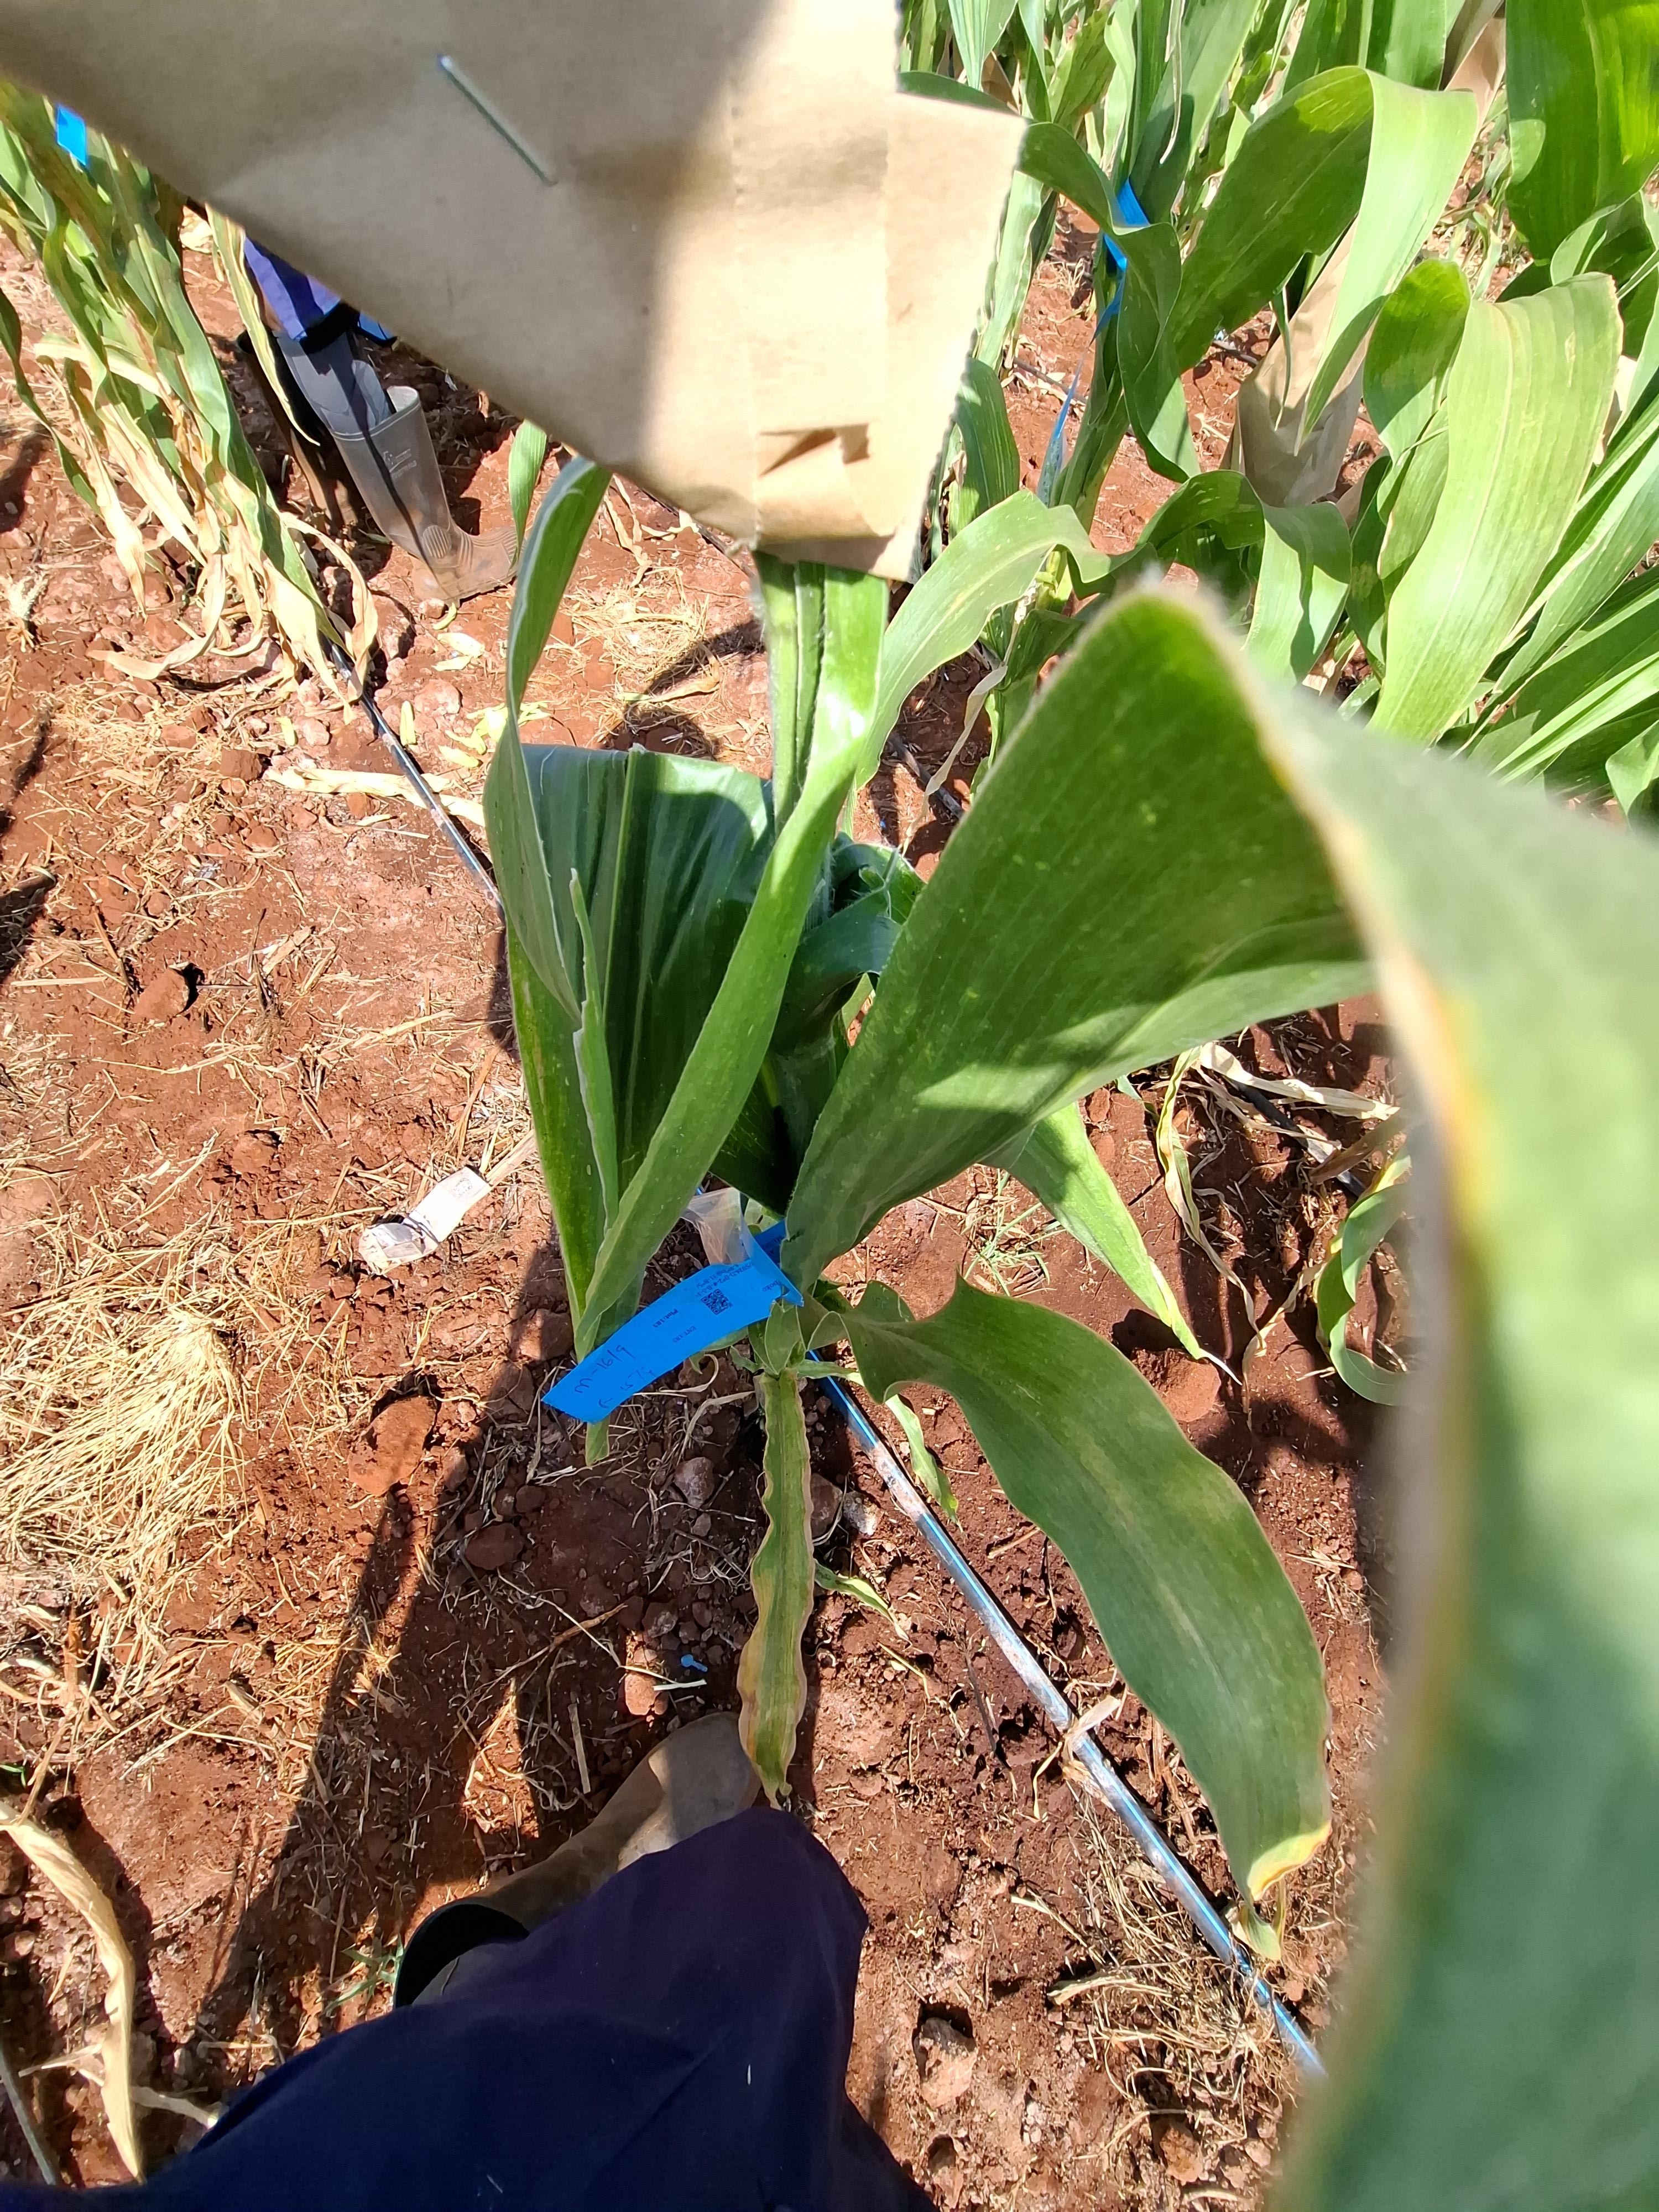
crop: maize
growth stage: flowering
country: Kenya
